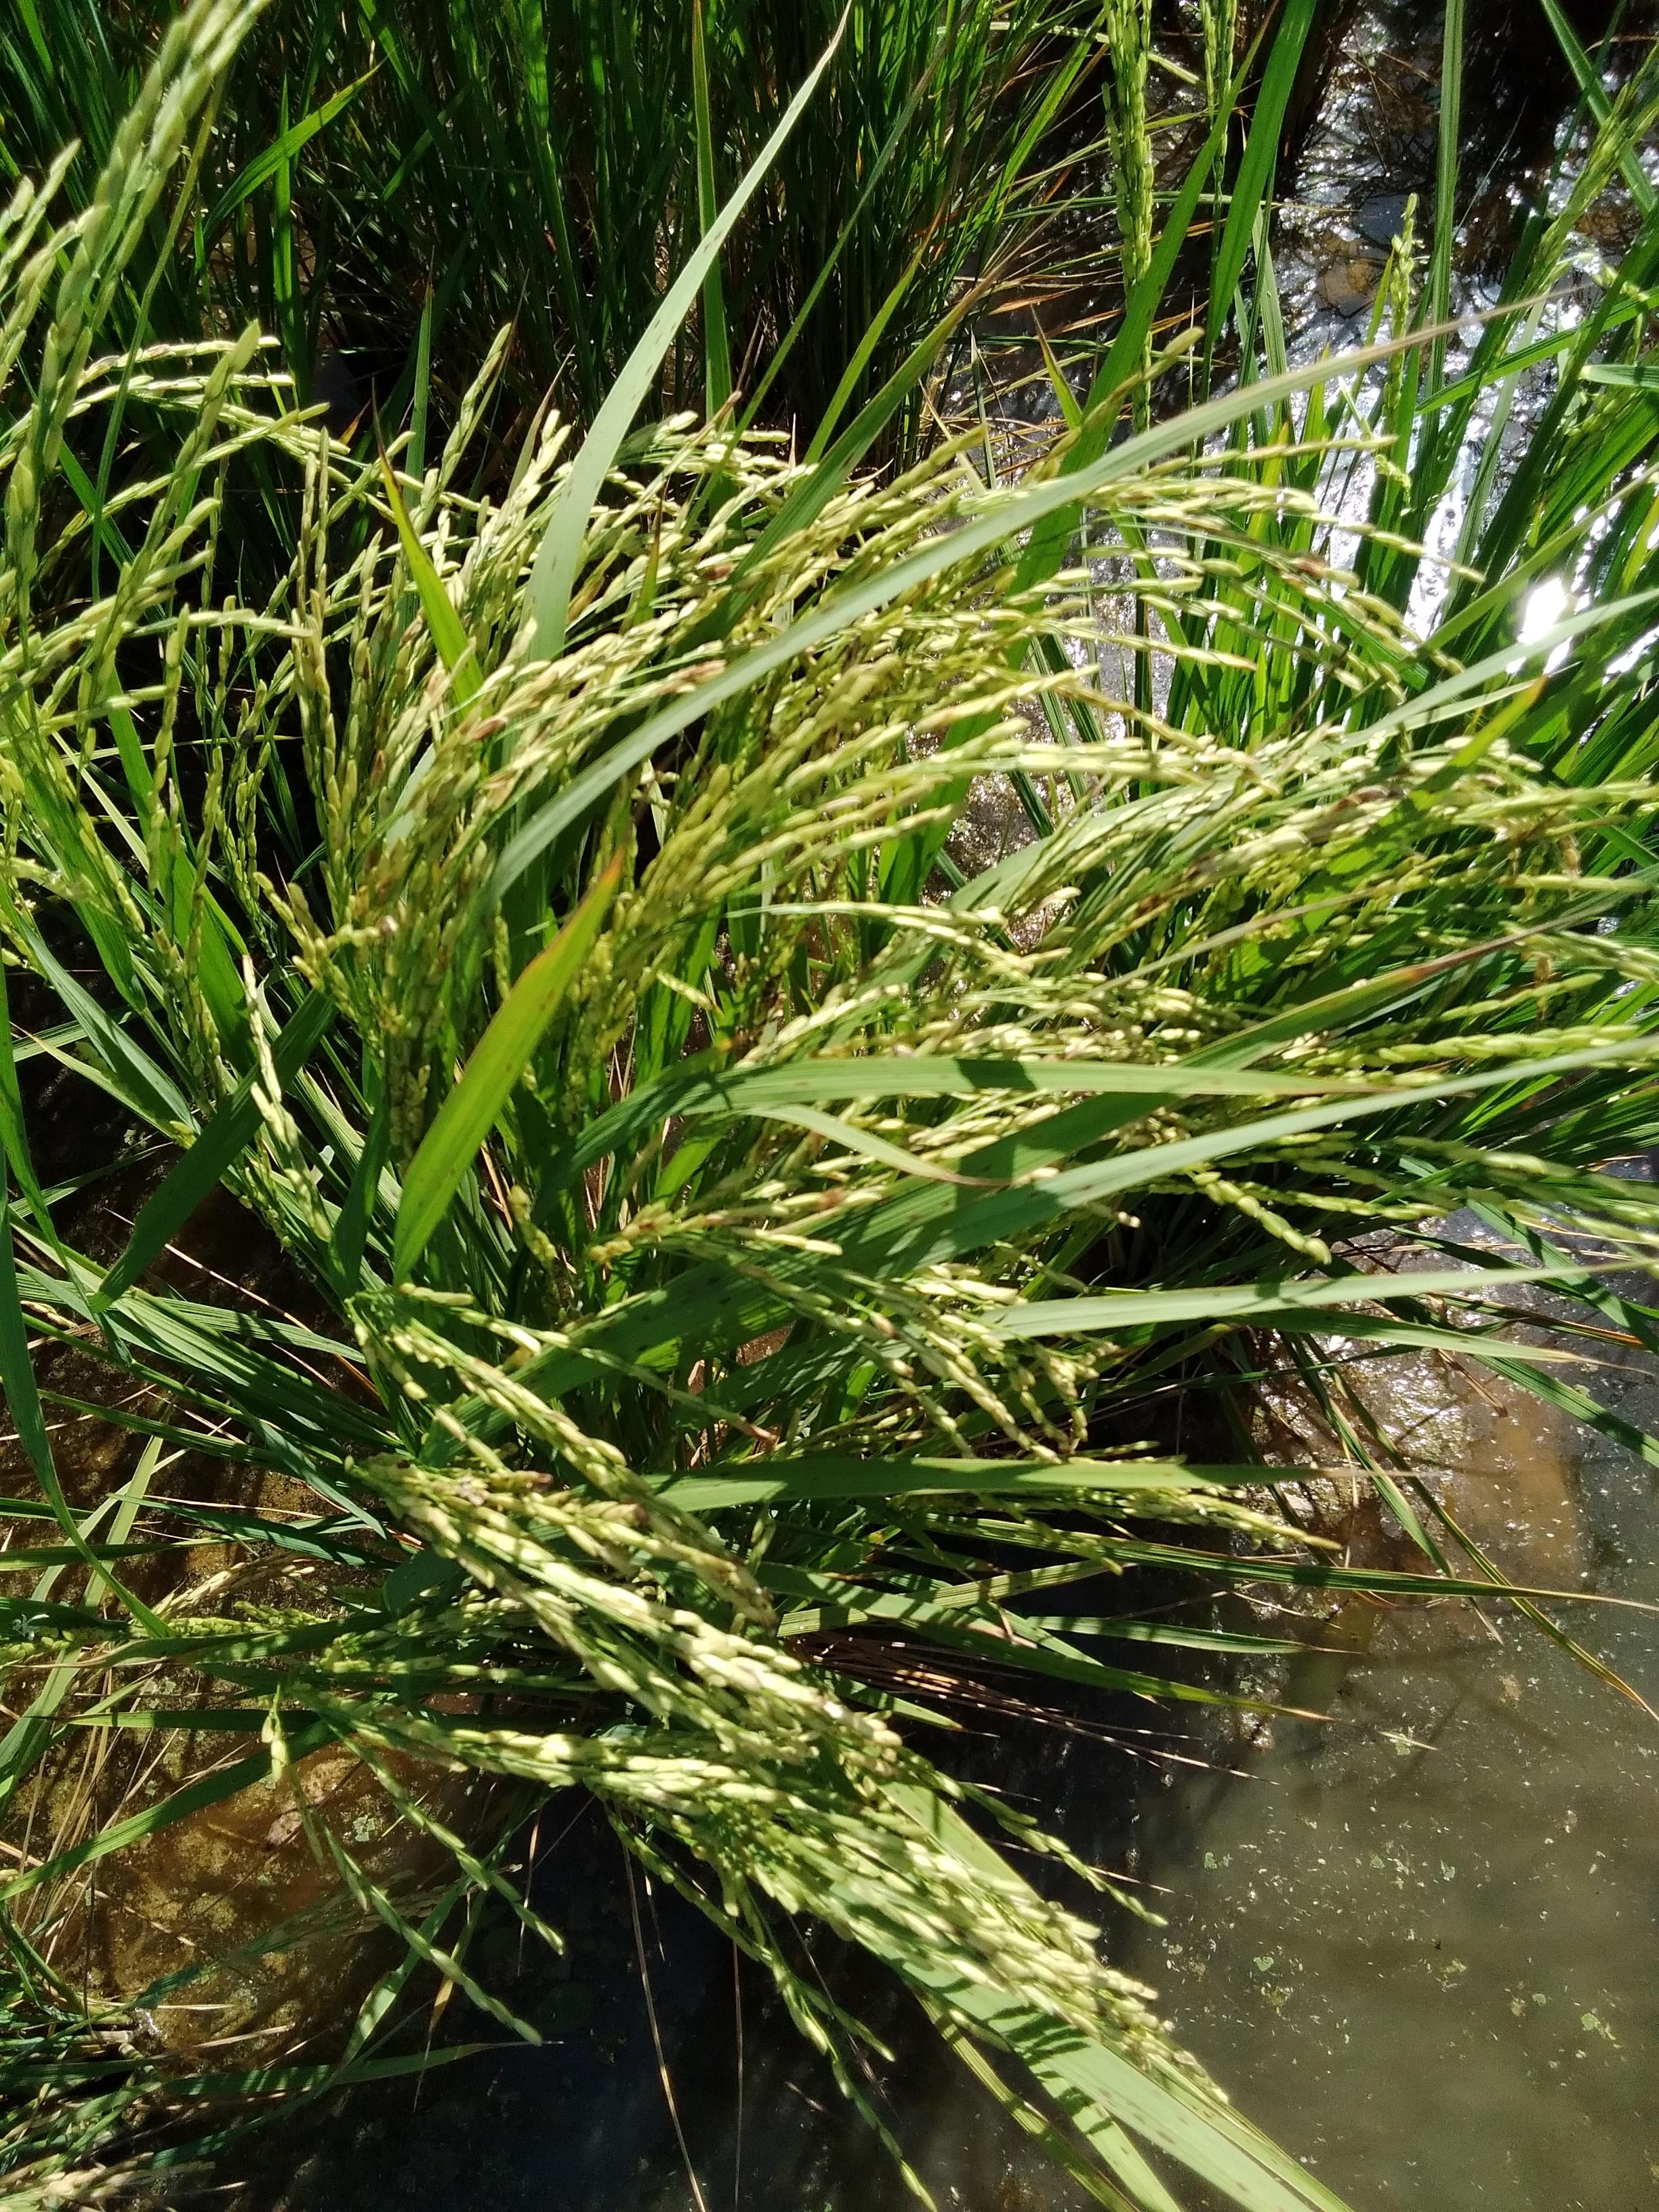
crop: rice
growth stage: stage dough
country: Senegal
